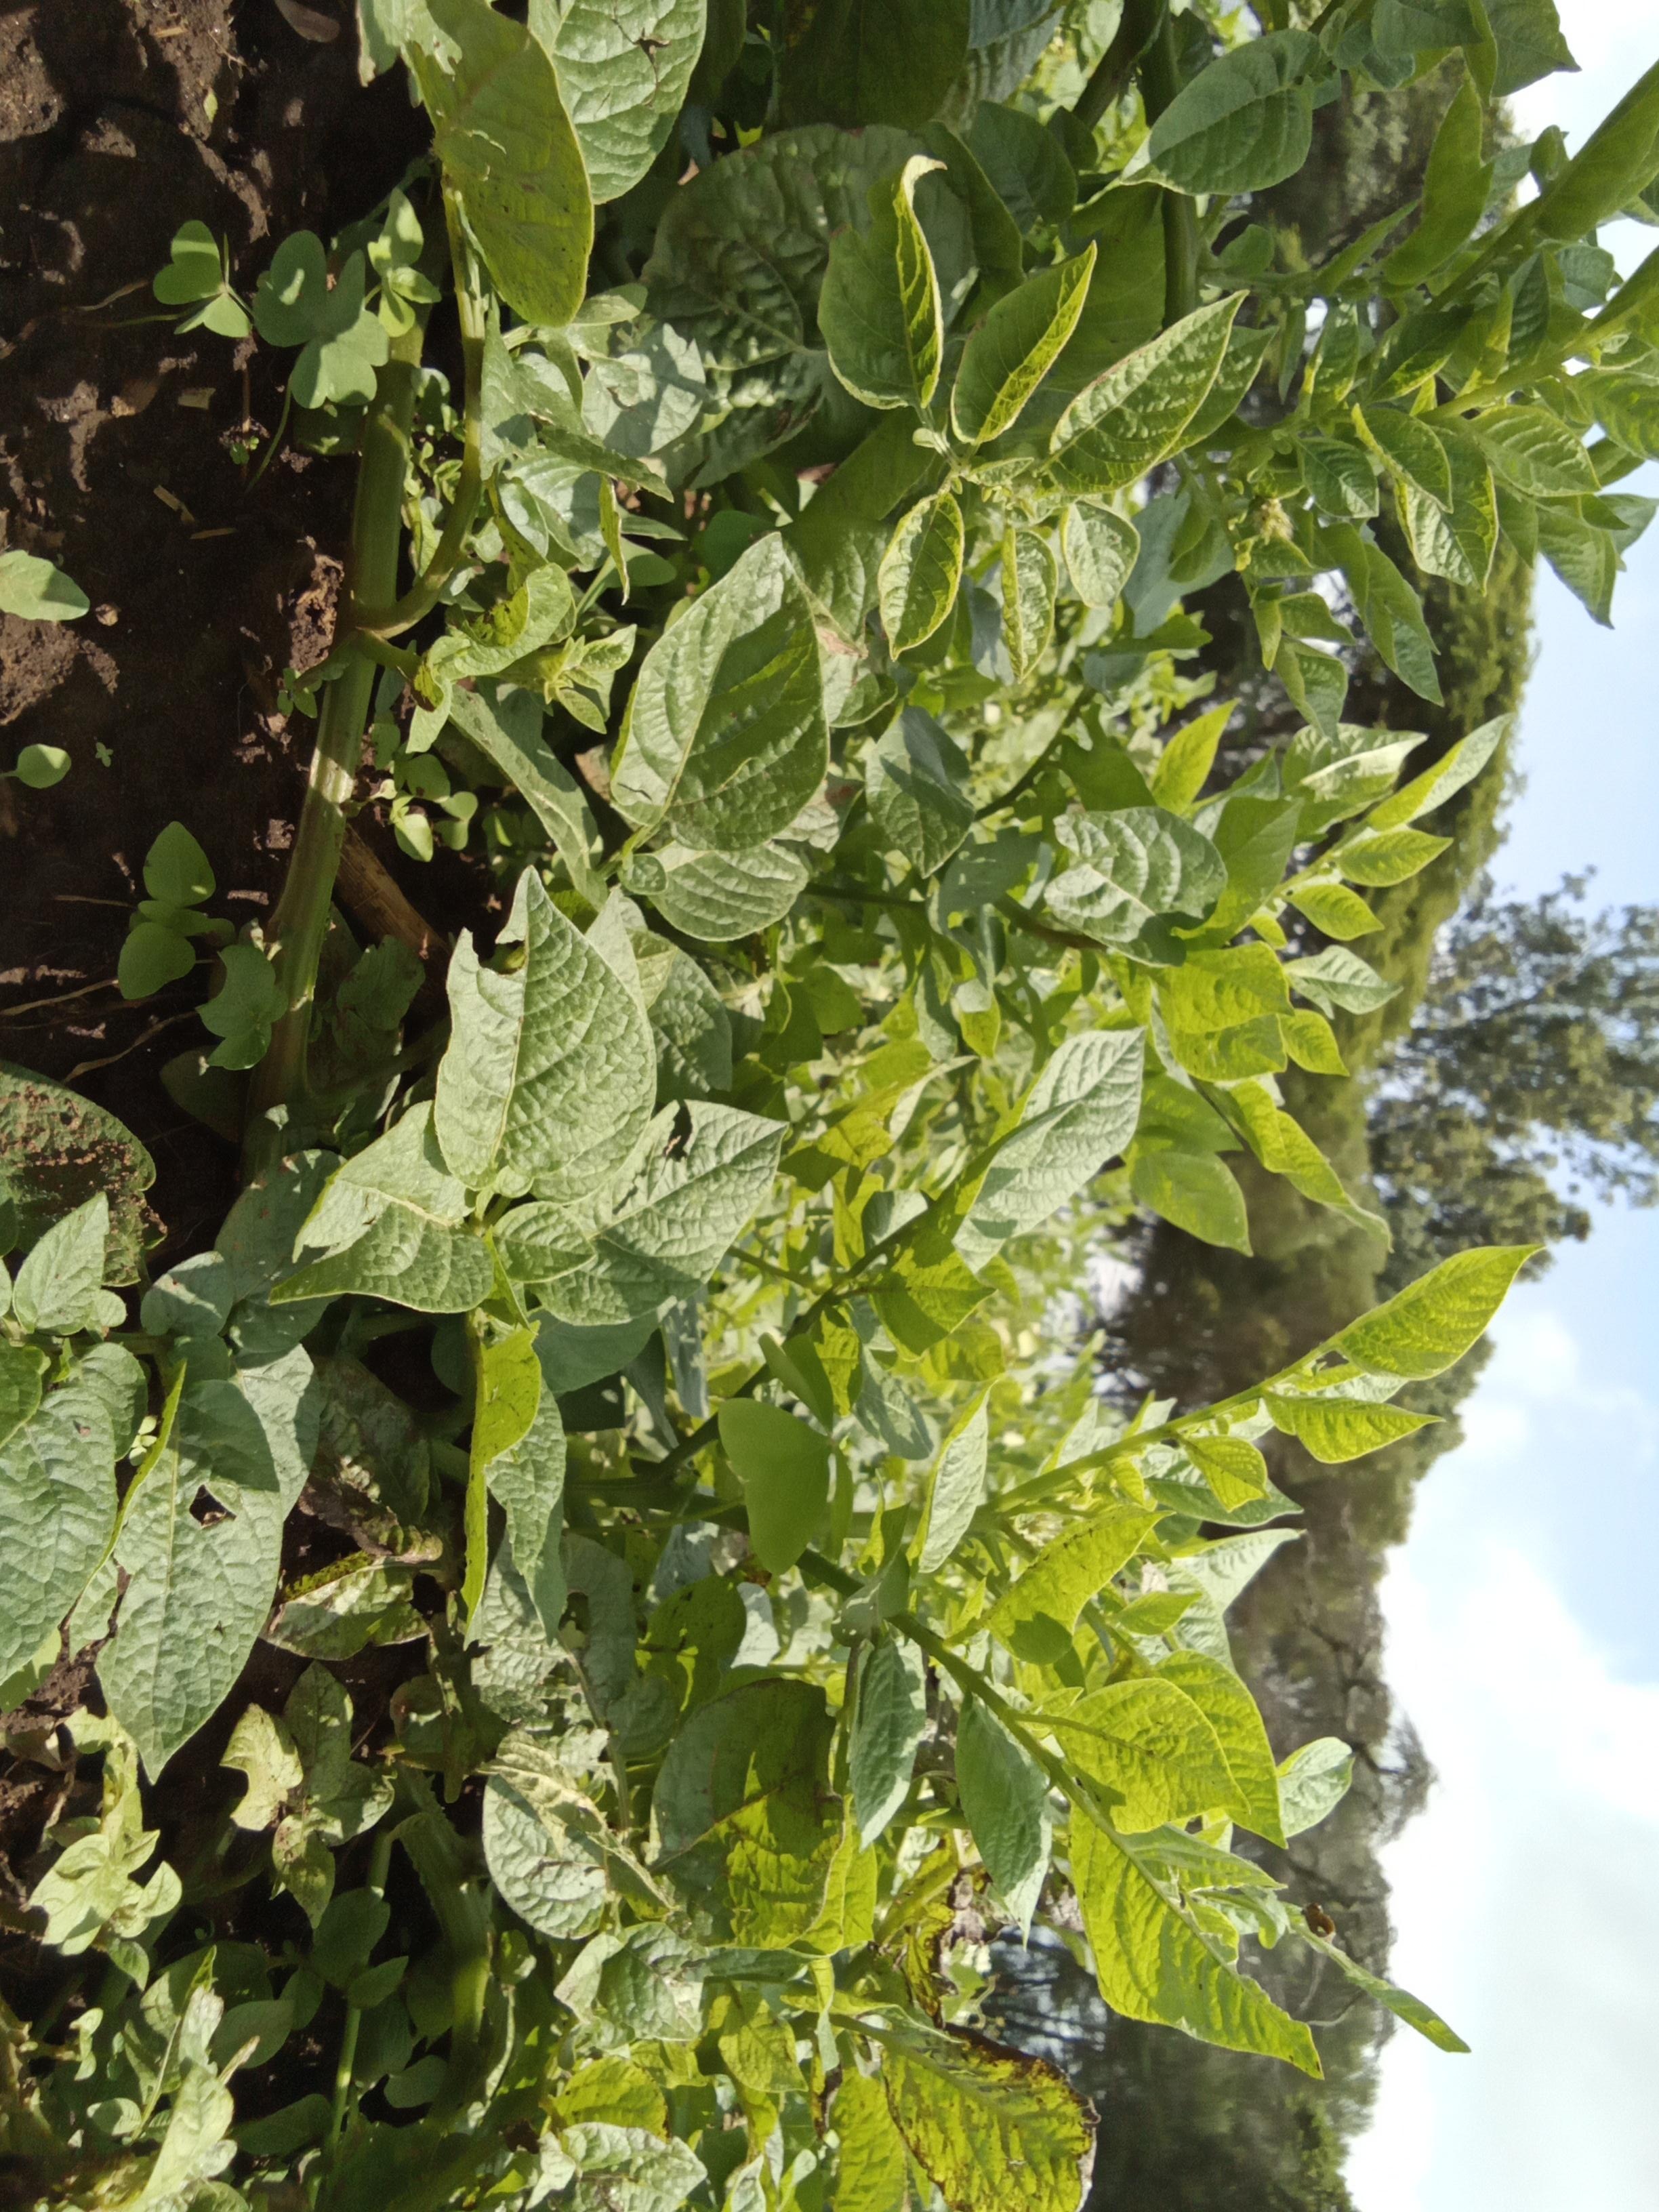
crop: potato
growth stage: flowering
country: Kenya
